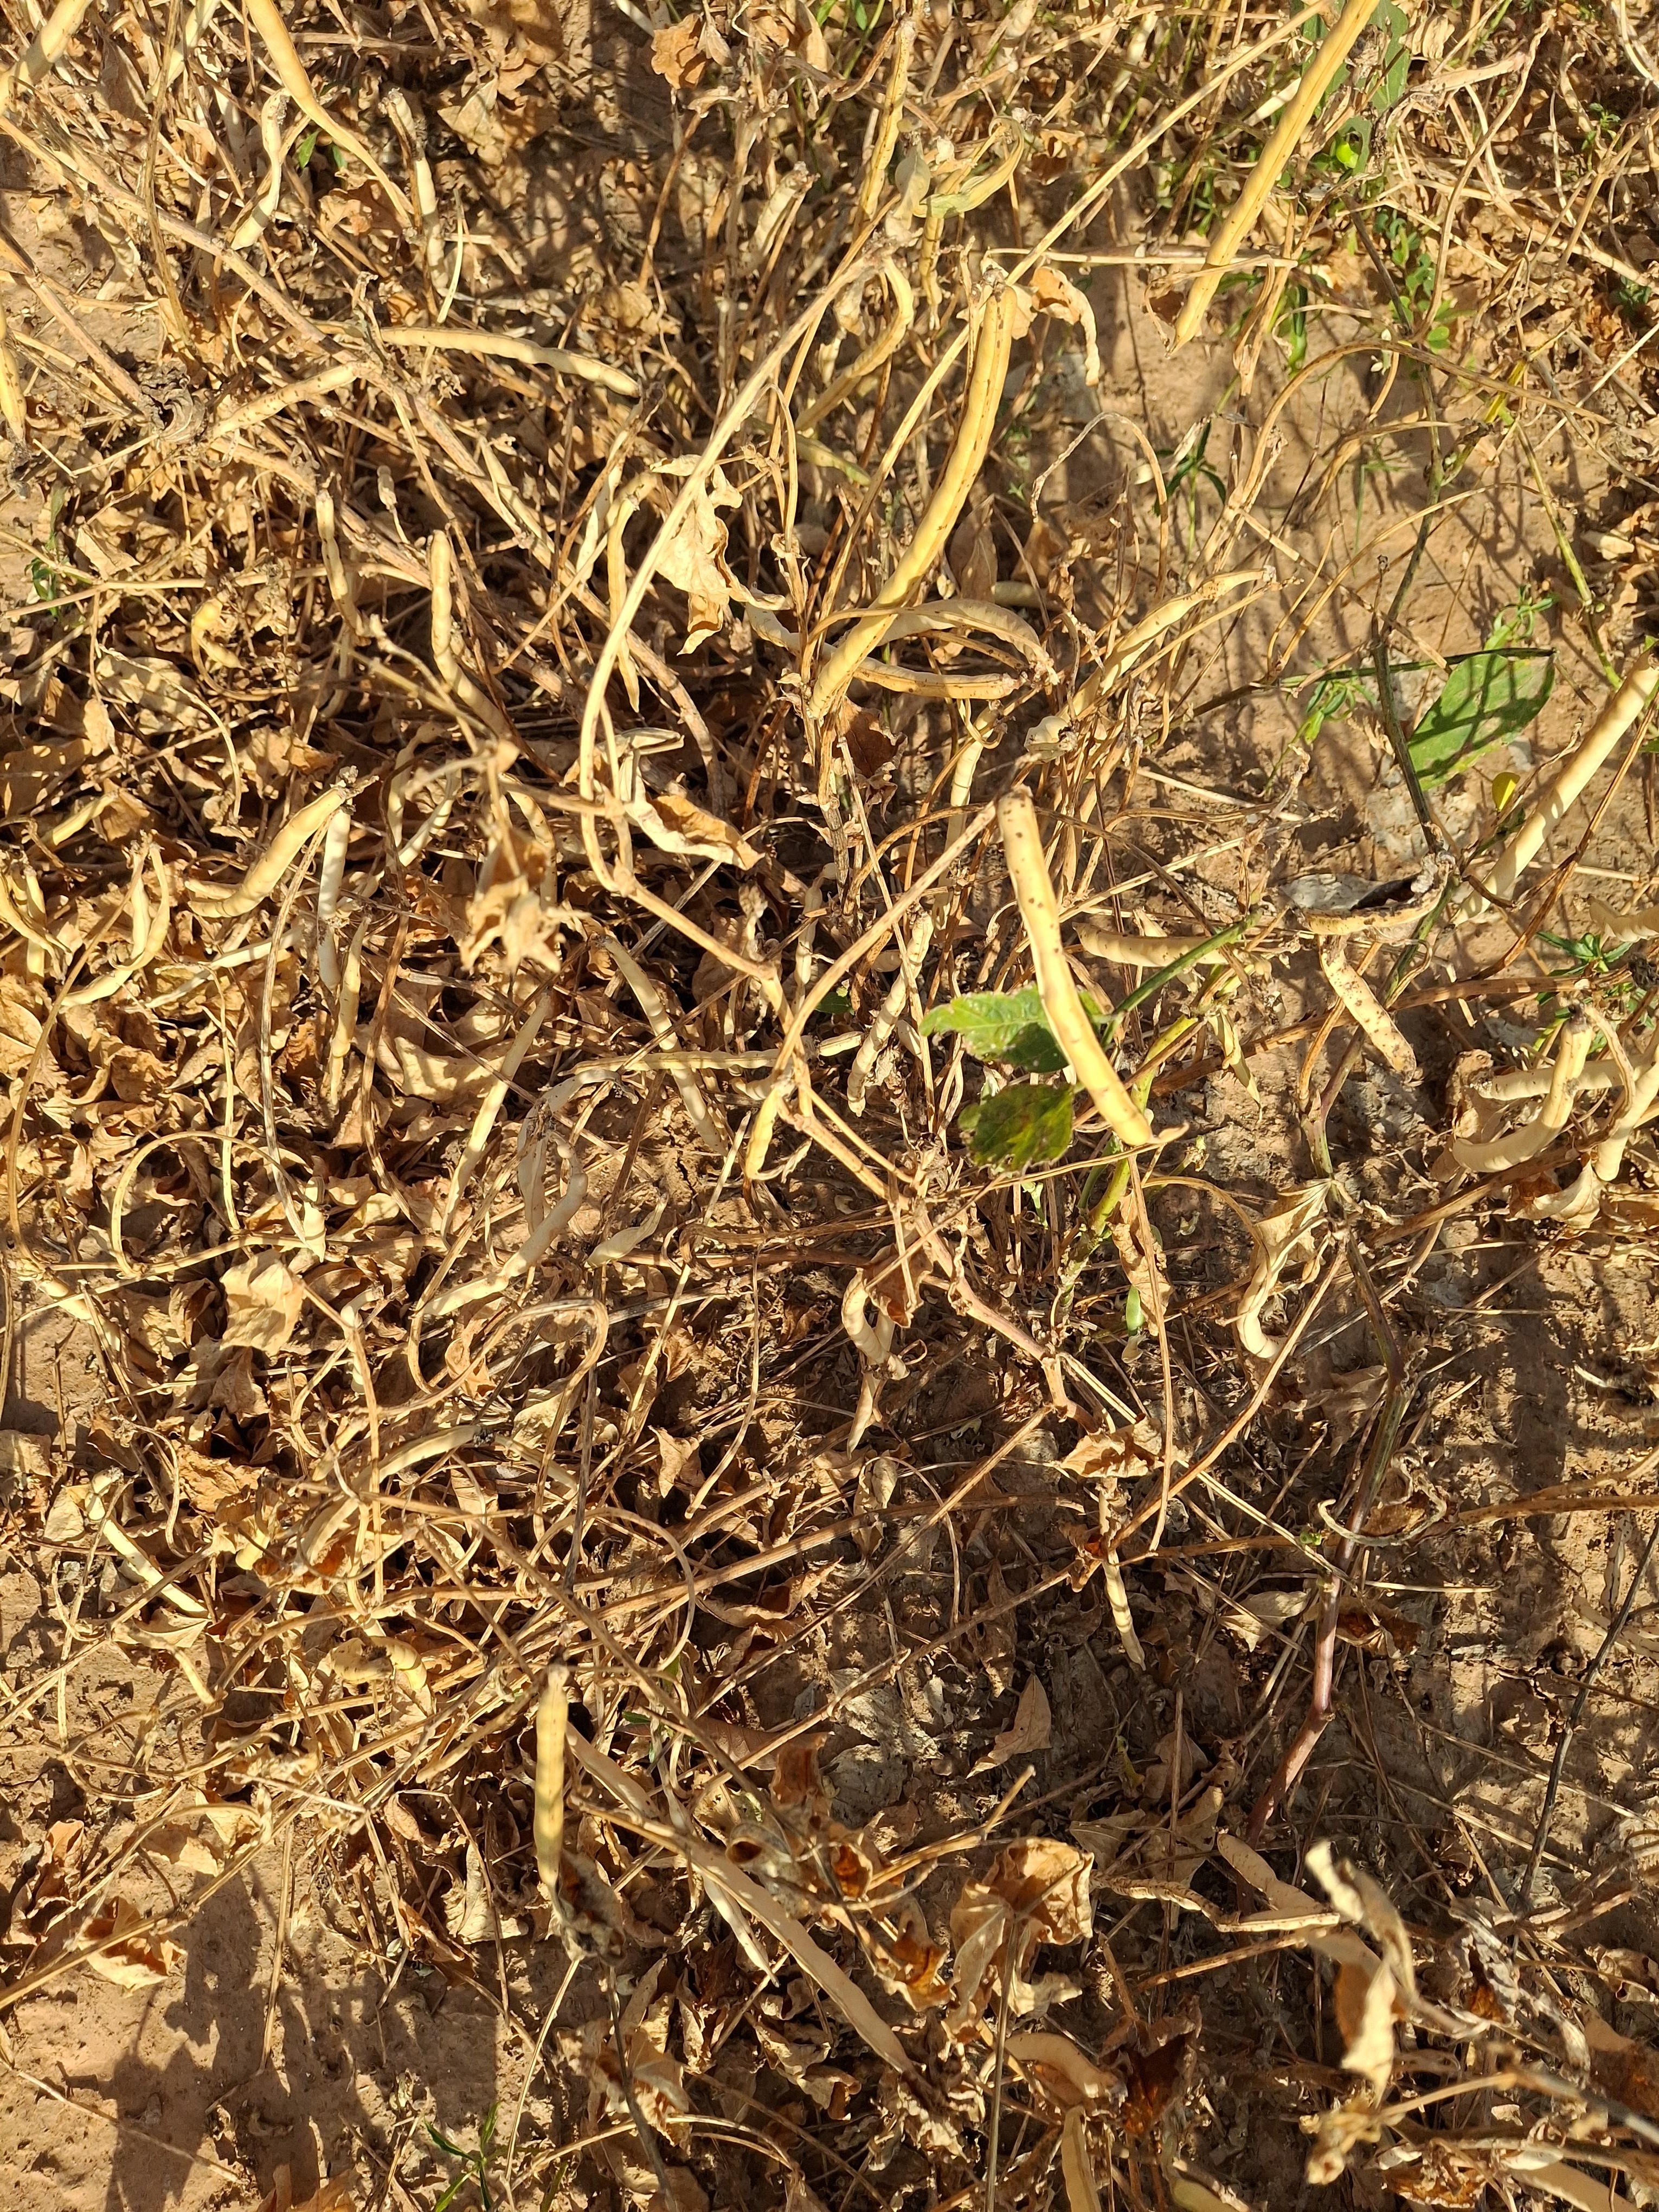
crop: cowpea
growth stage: harvest
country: Nigeria
